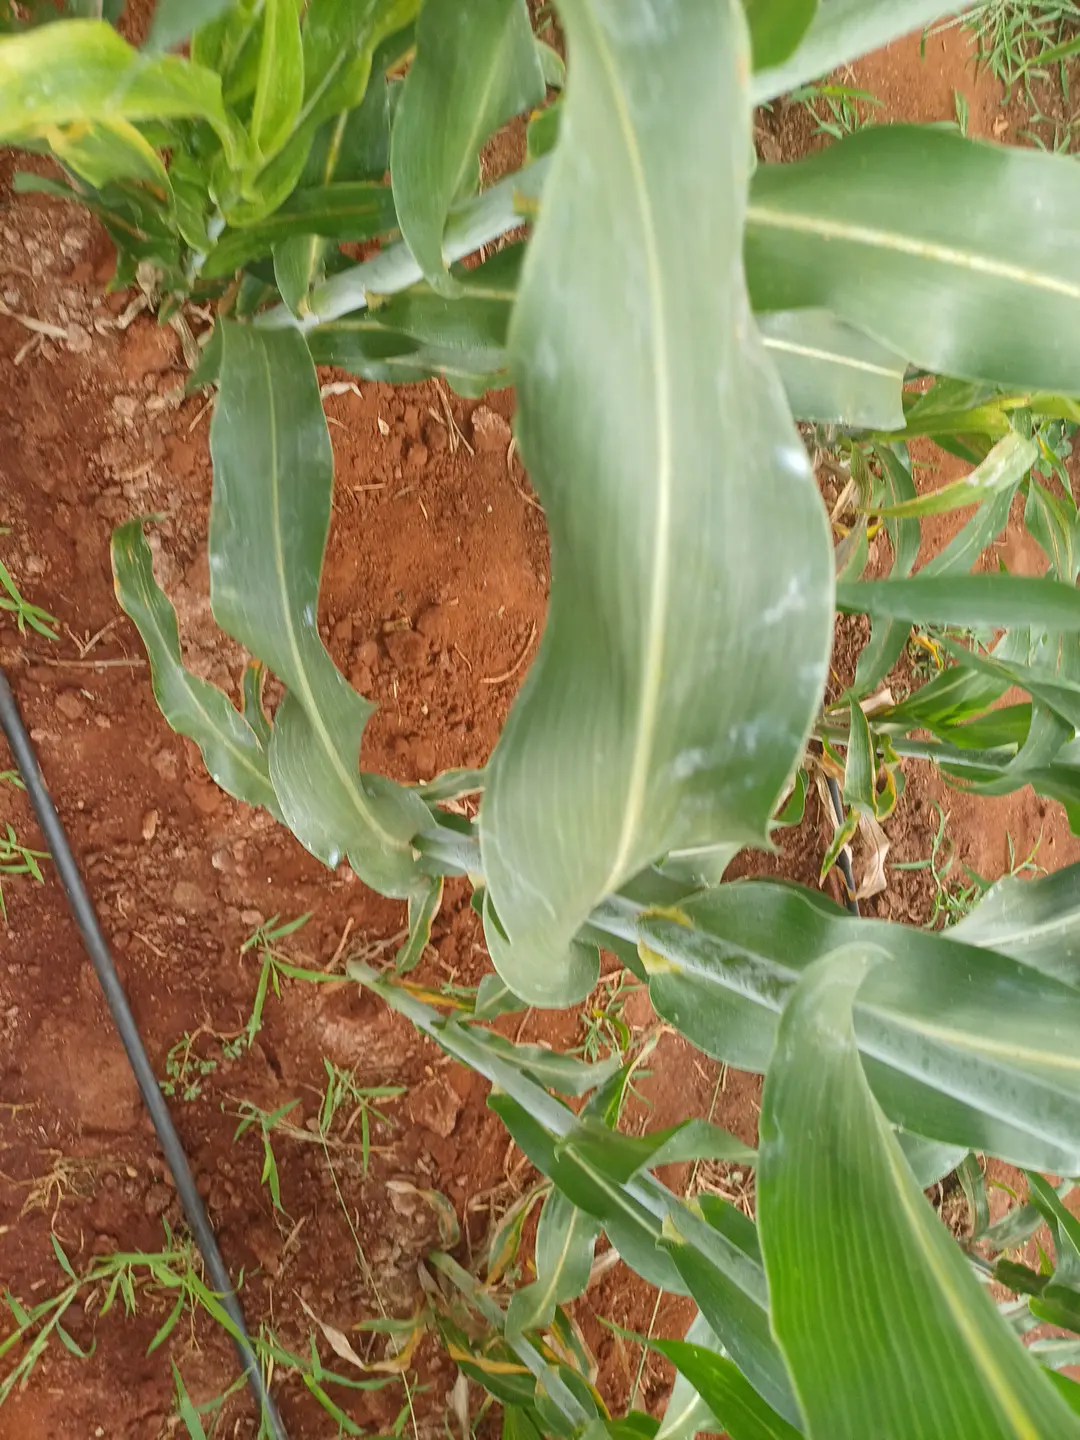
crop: sorghum
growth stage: flowering
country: Kenya
